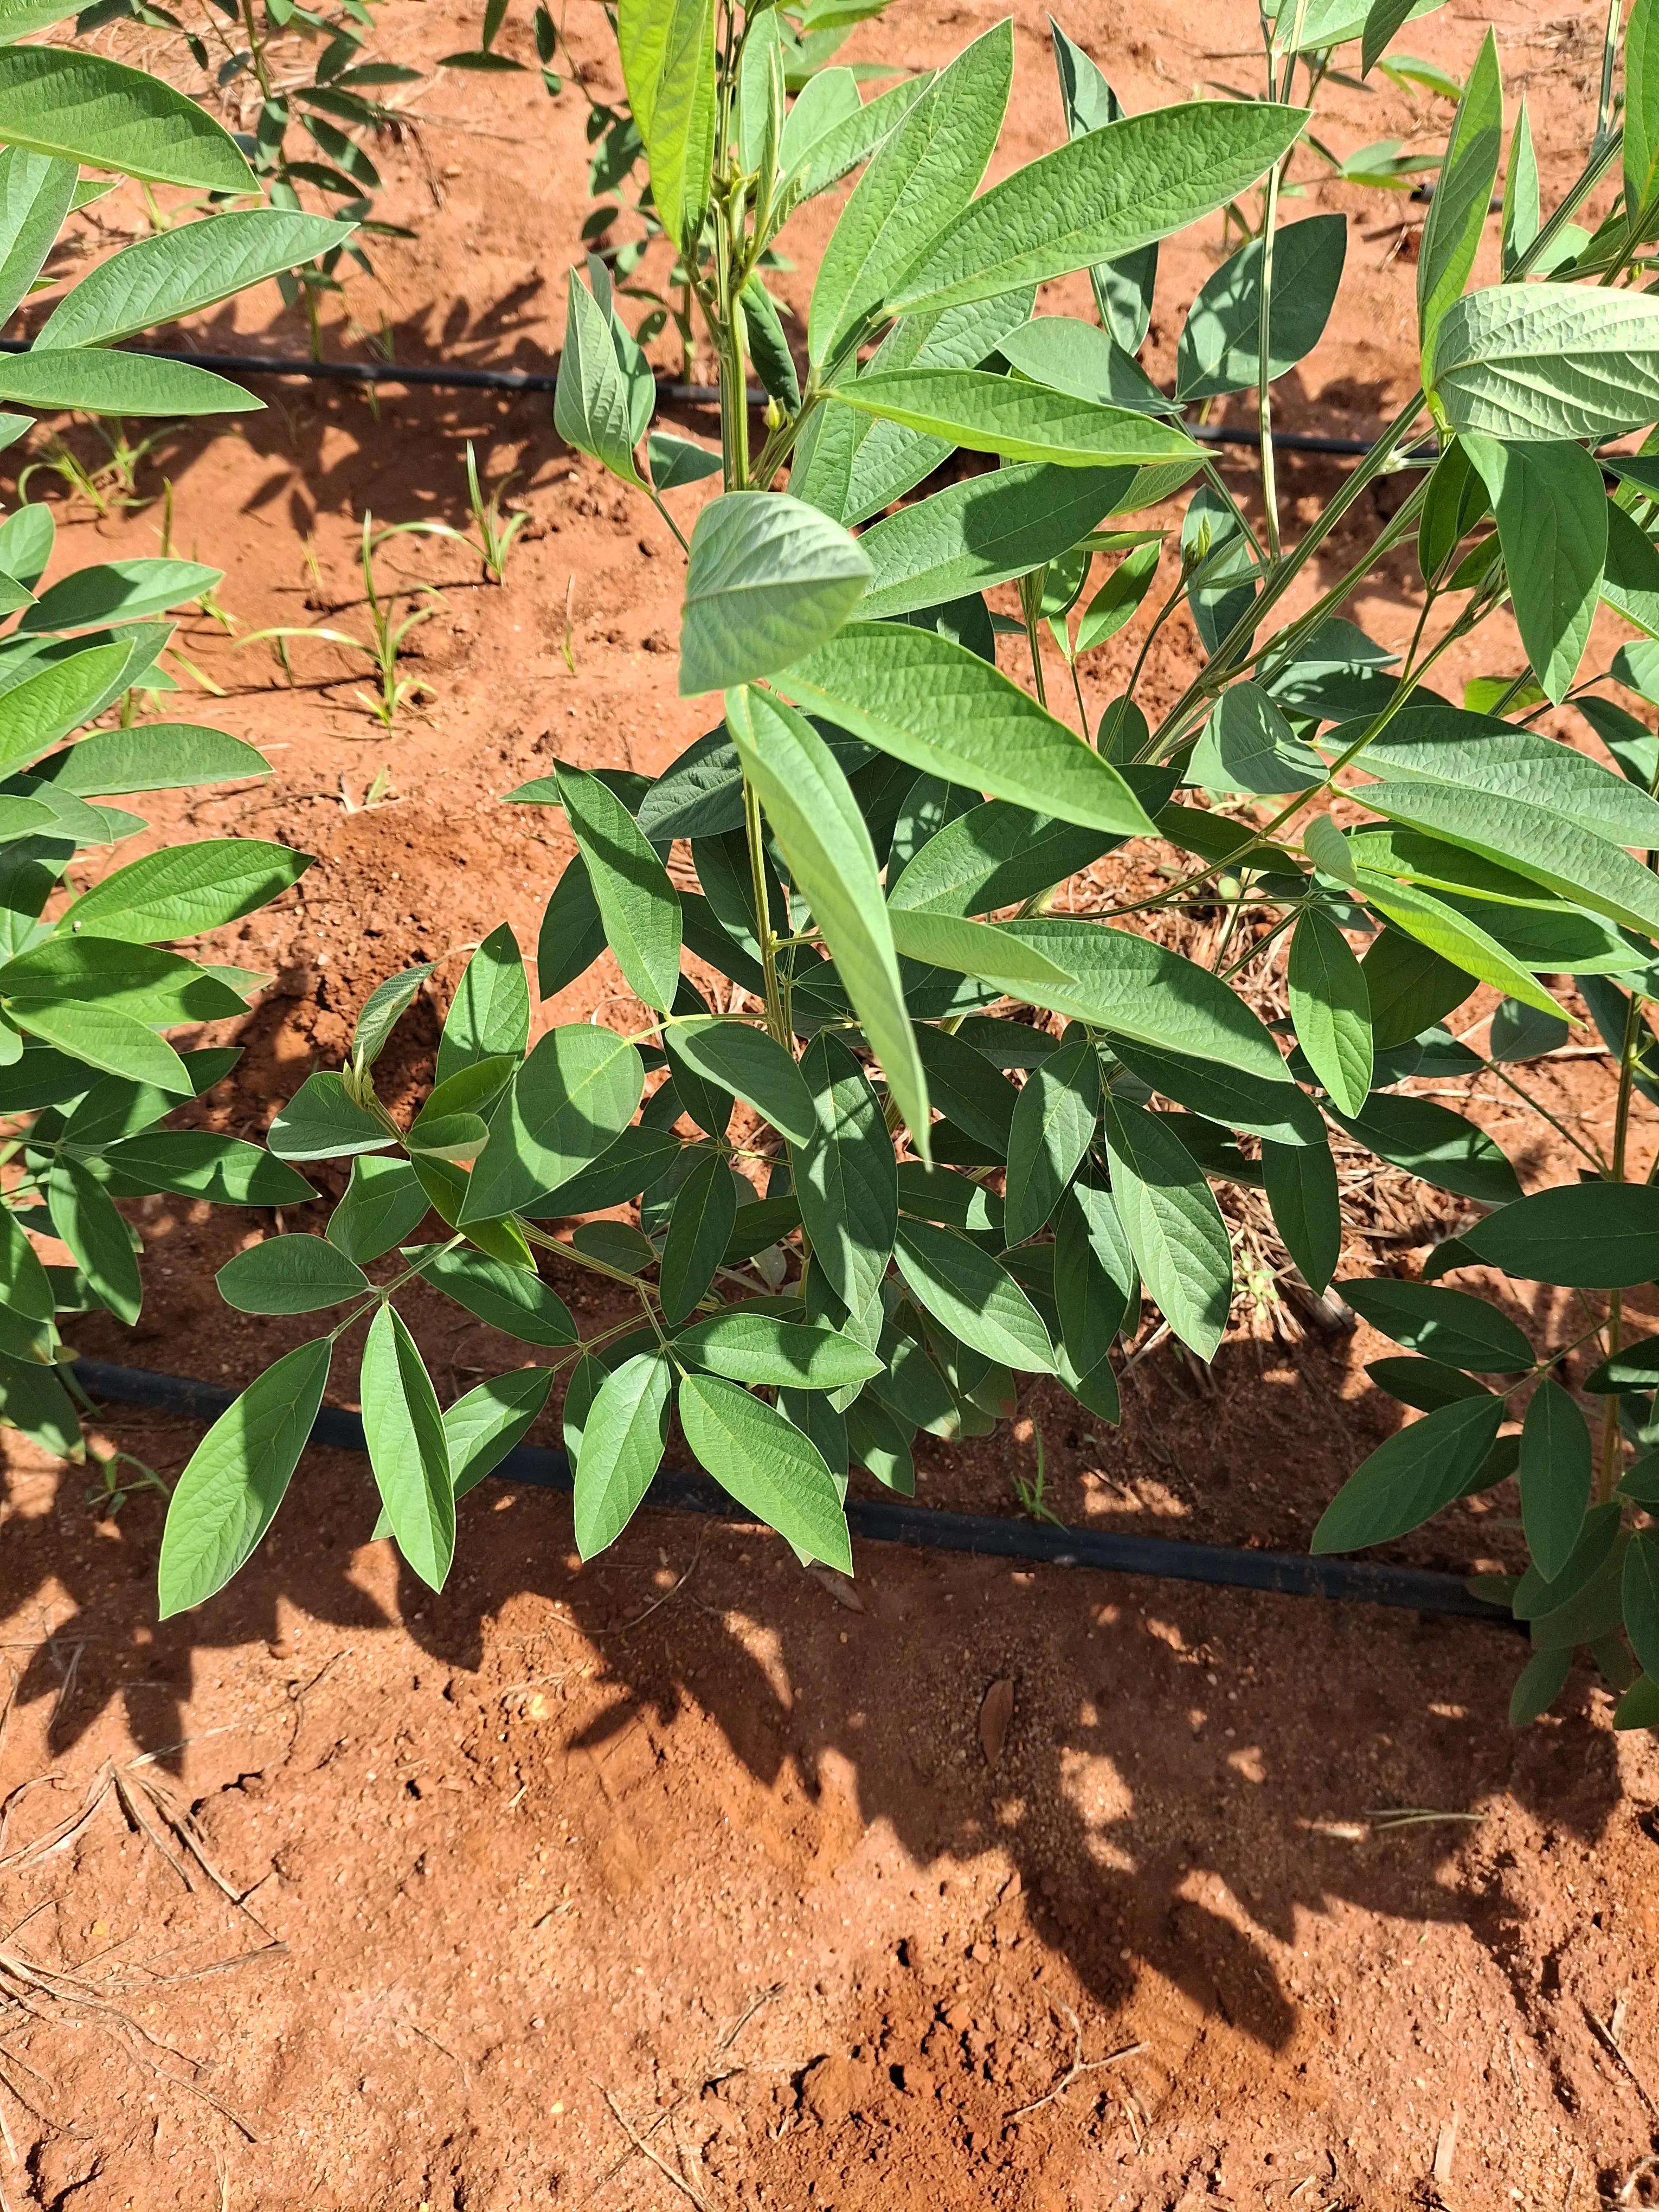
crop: pigeonpea
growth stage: vegetative
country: Kenya
